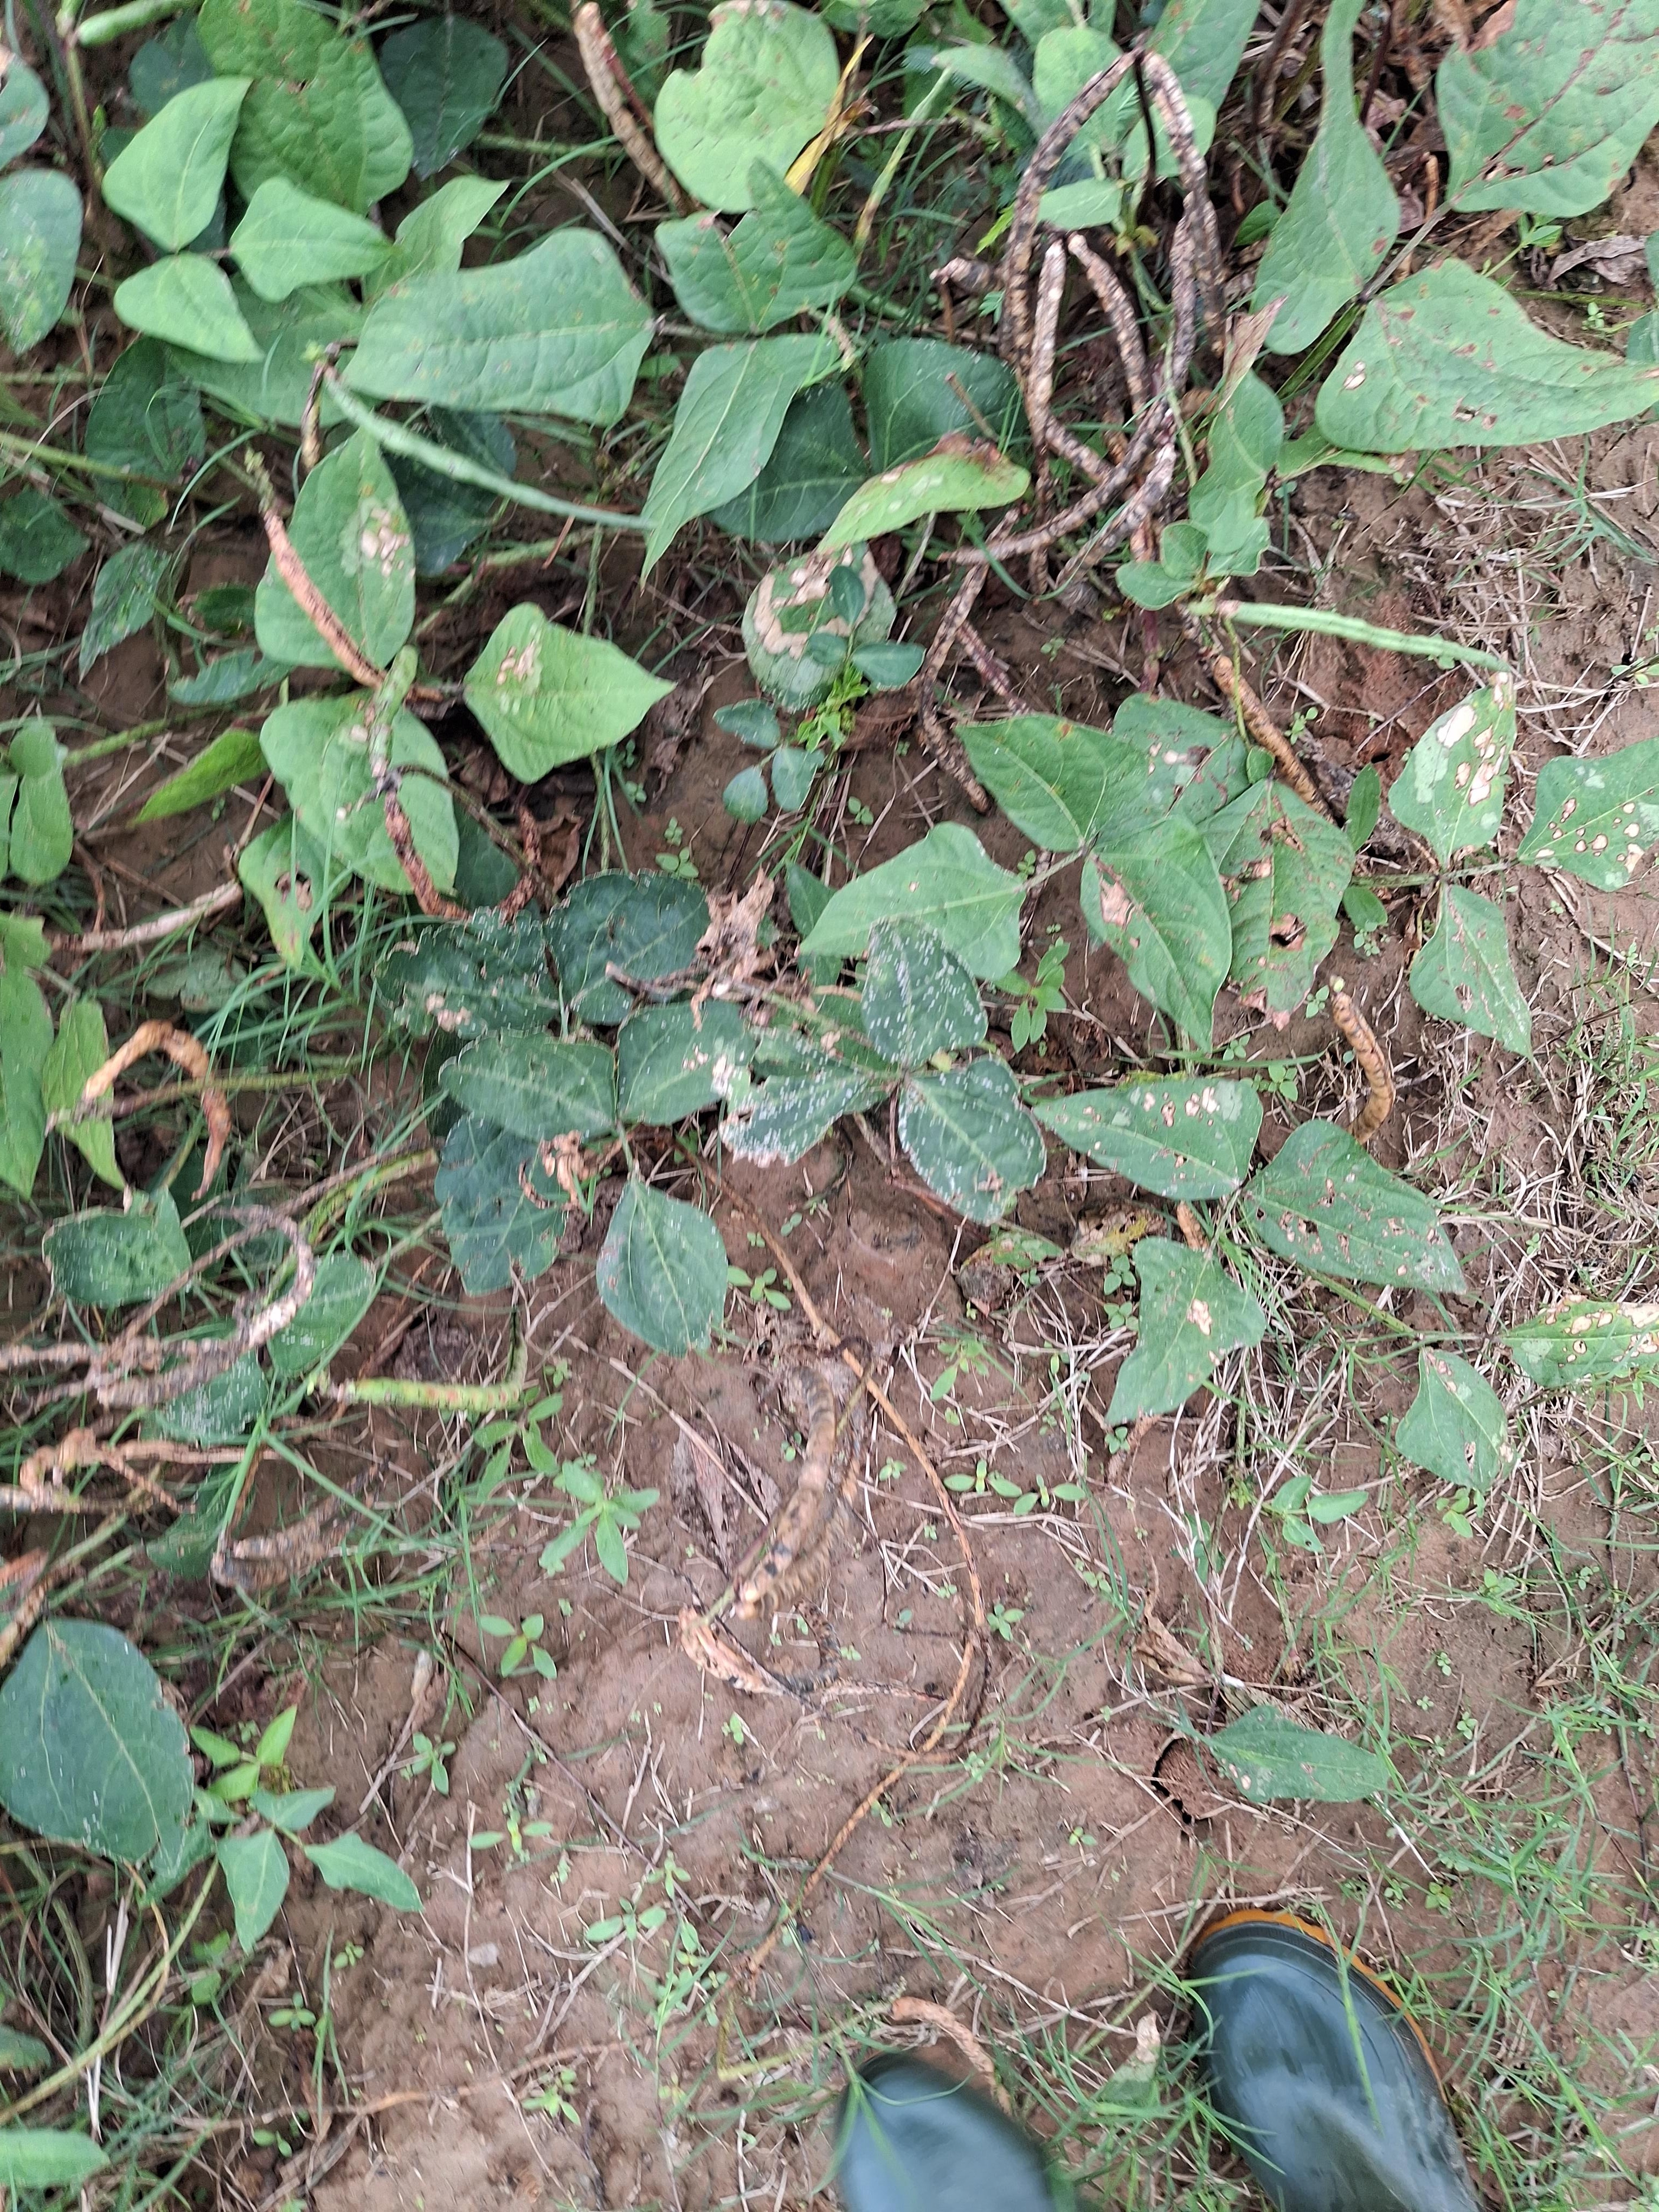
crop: cowpea
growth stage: maturity
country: Nigeria
